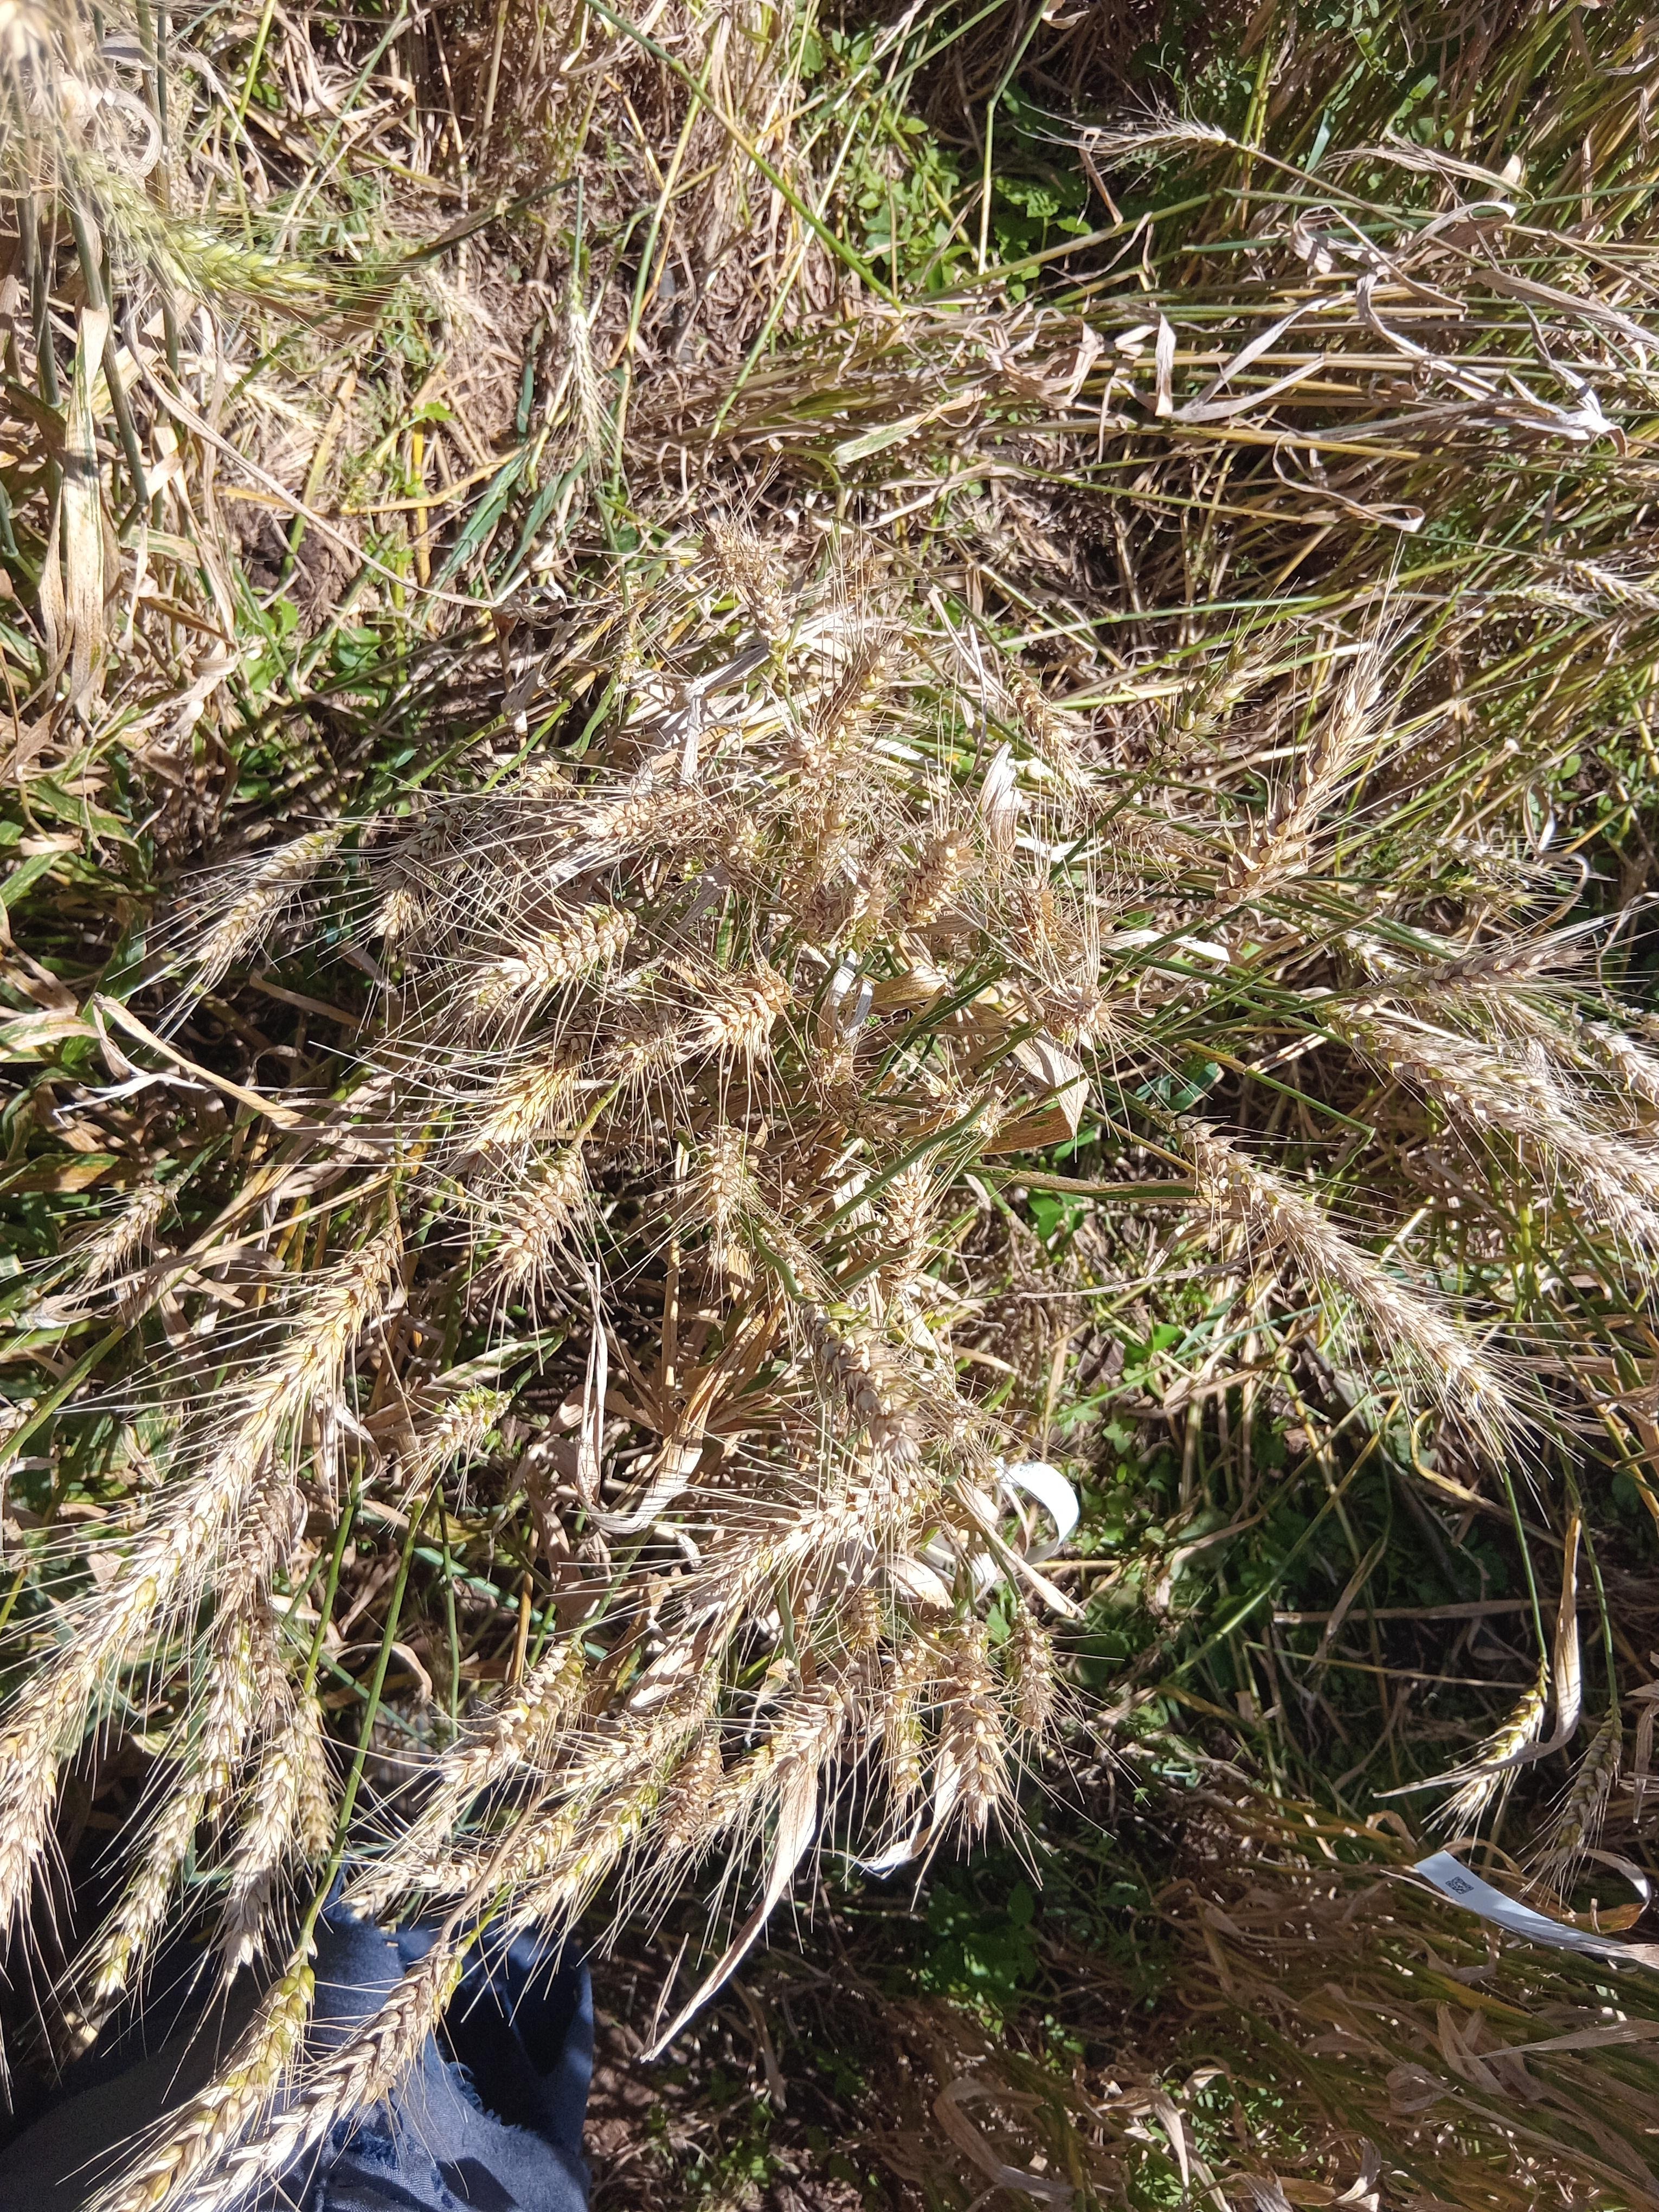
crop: wheat
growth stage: maturity
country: Kenya
